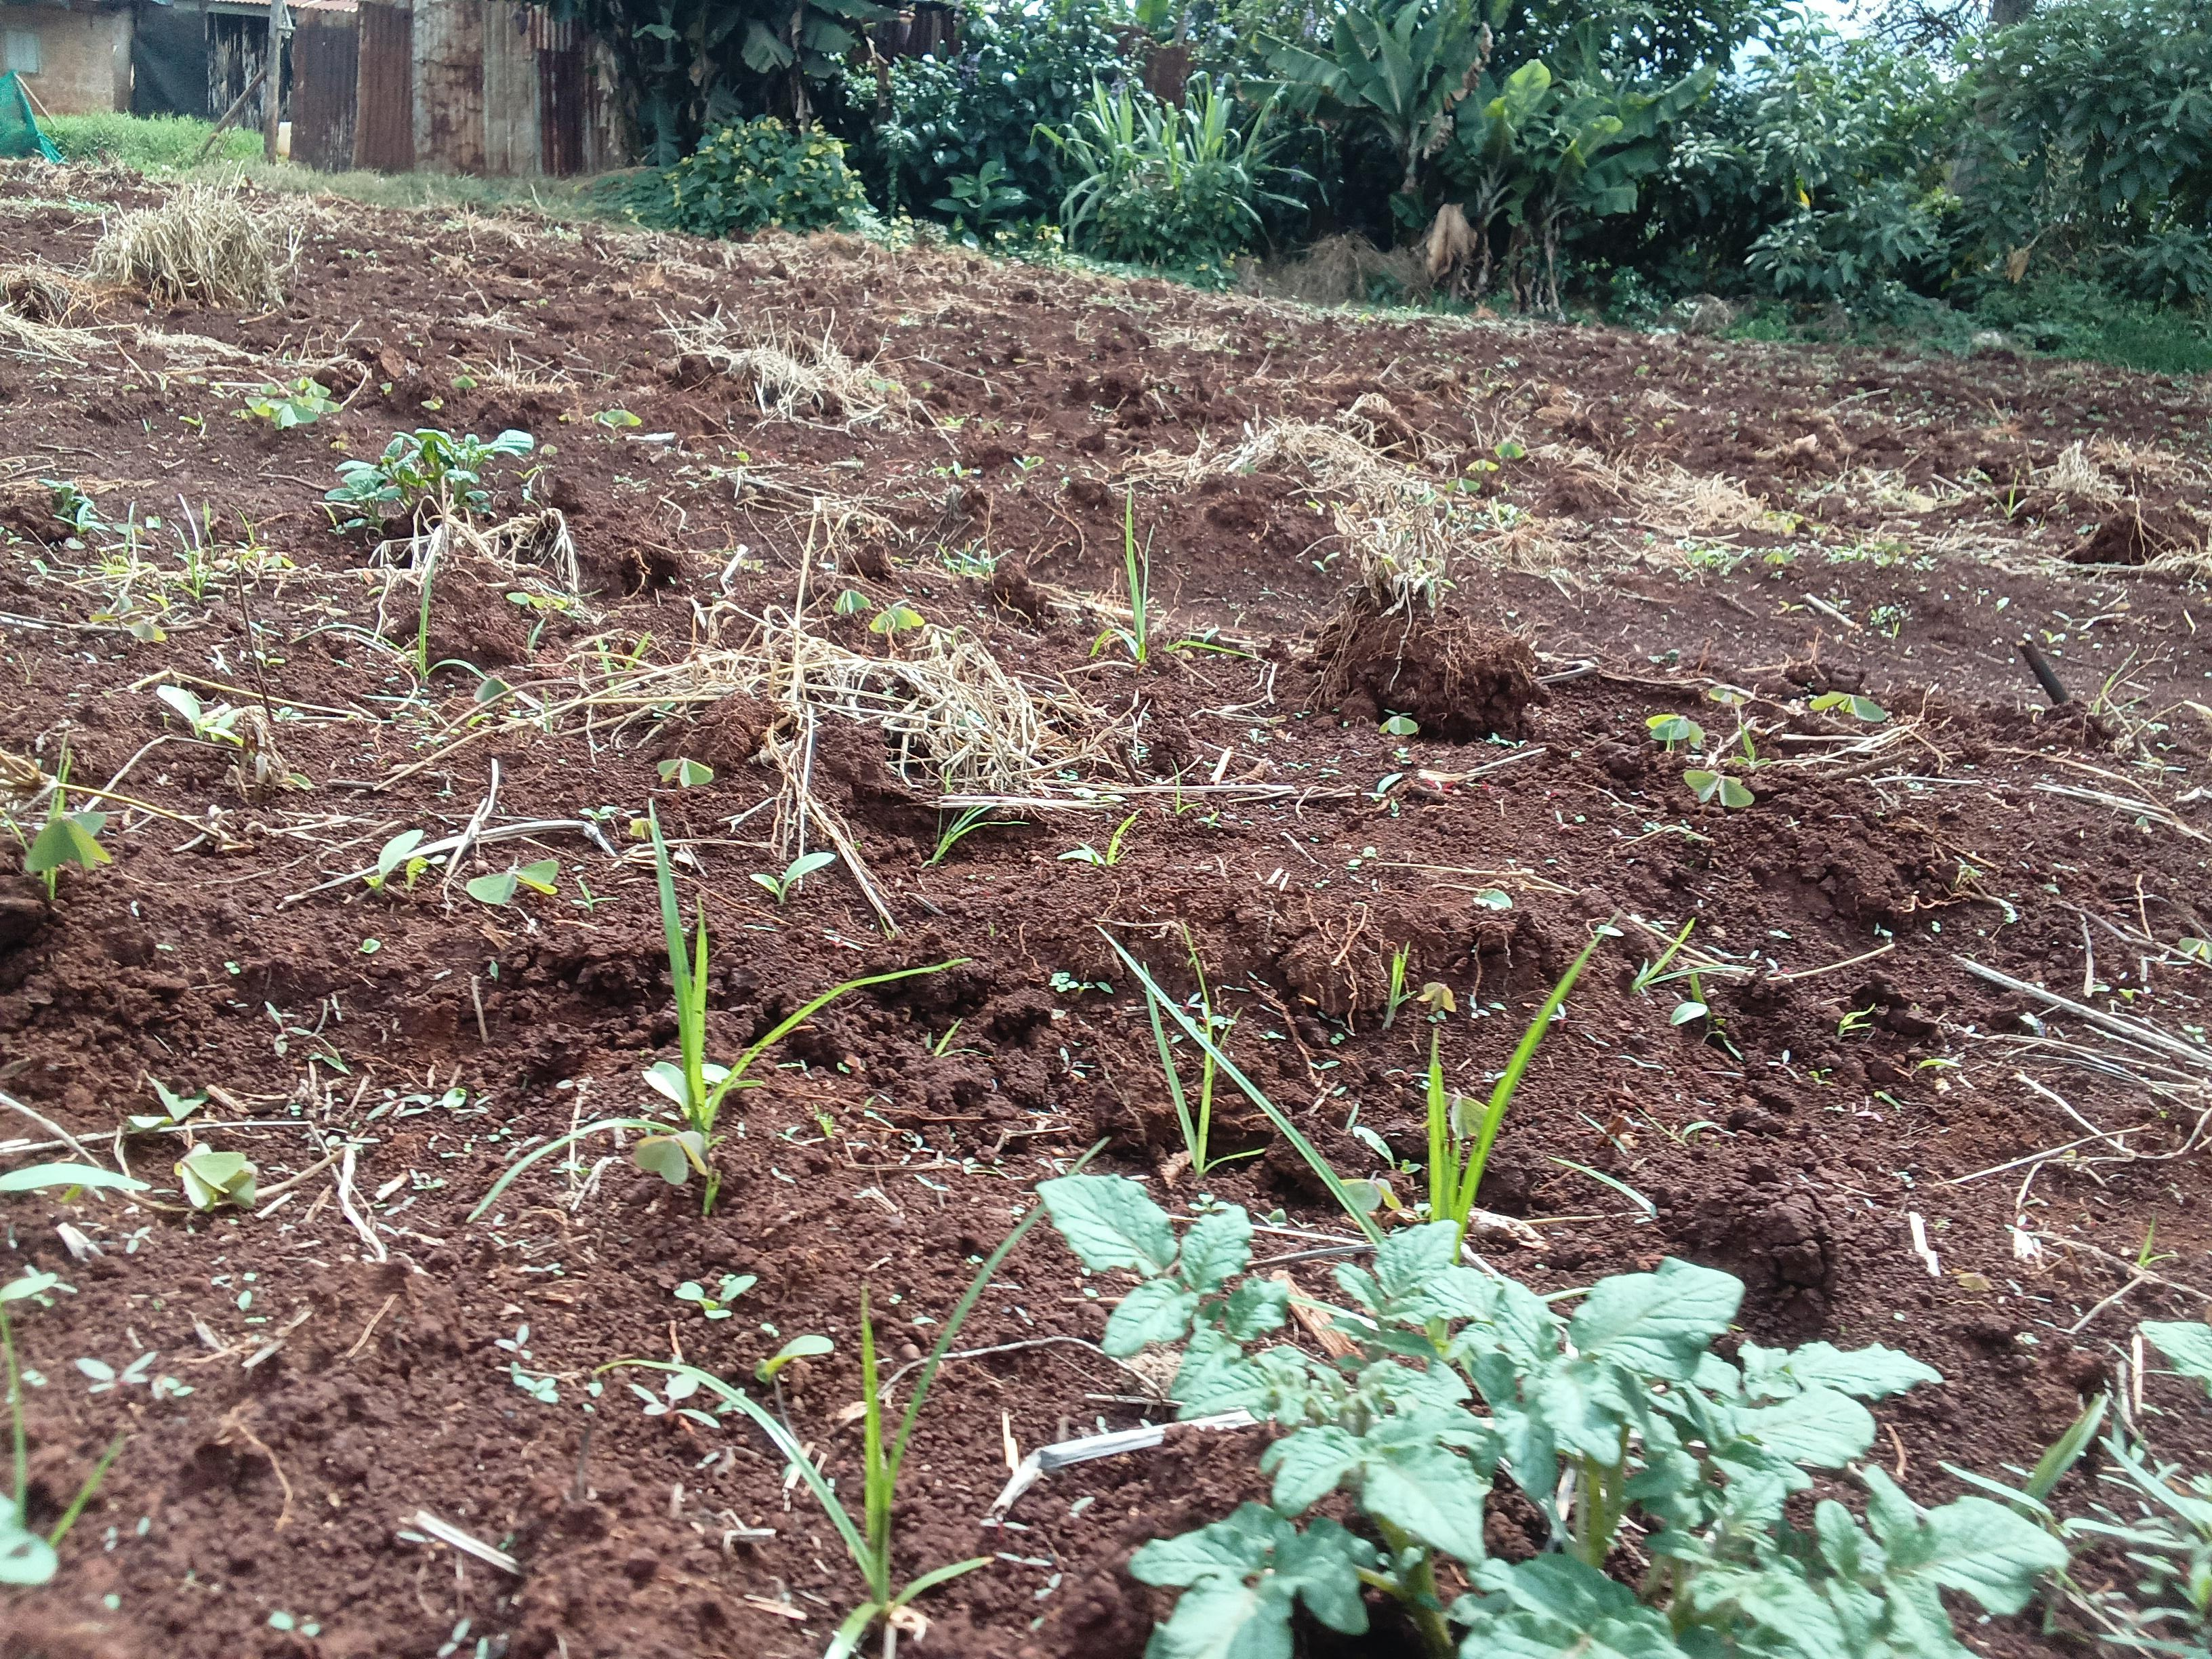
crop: potato
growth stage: sprouting emergence
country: Kenya
